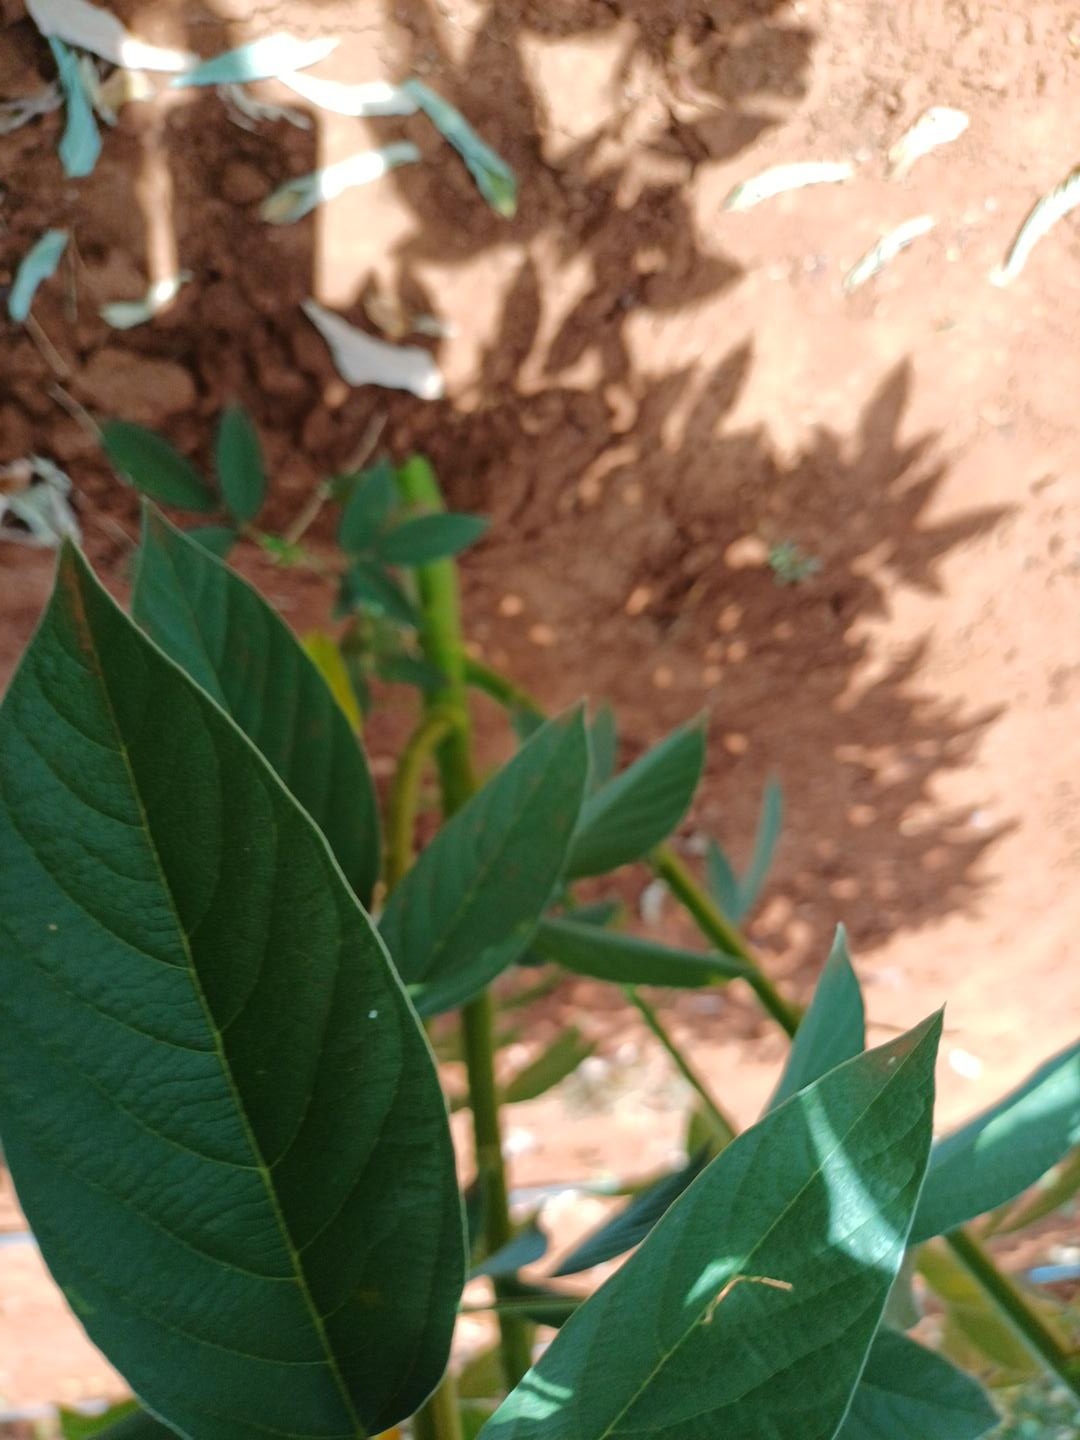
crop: pigeonpea
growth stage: development pod
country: Kenya
